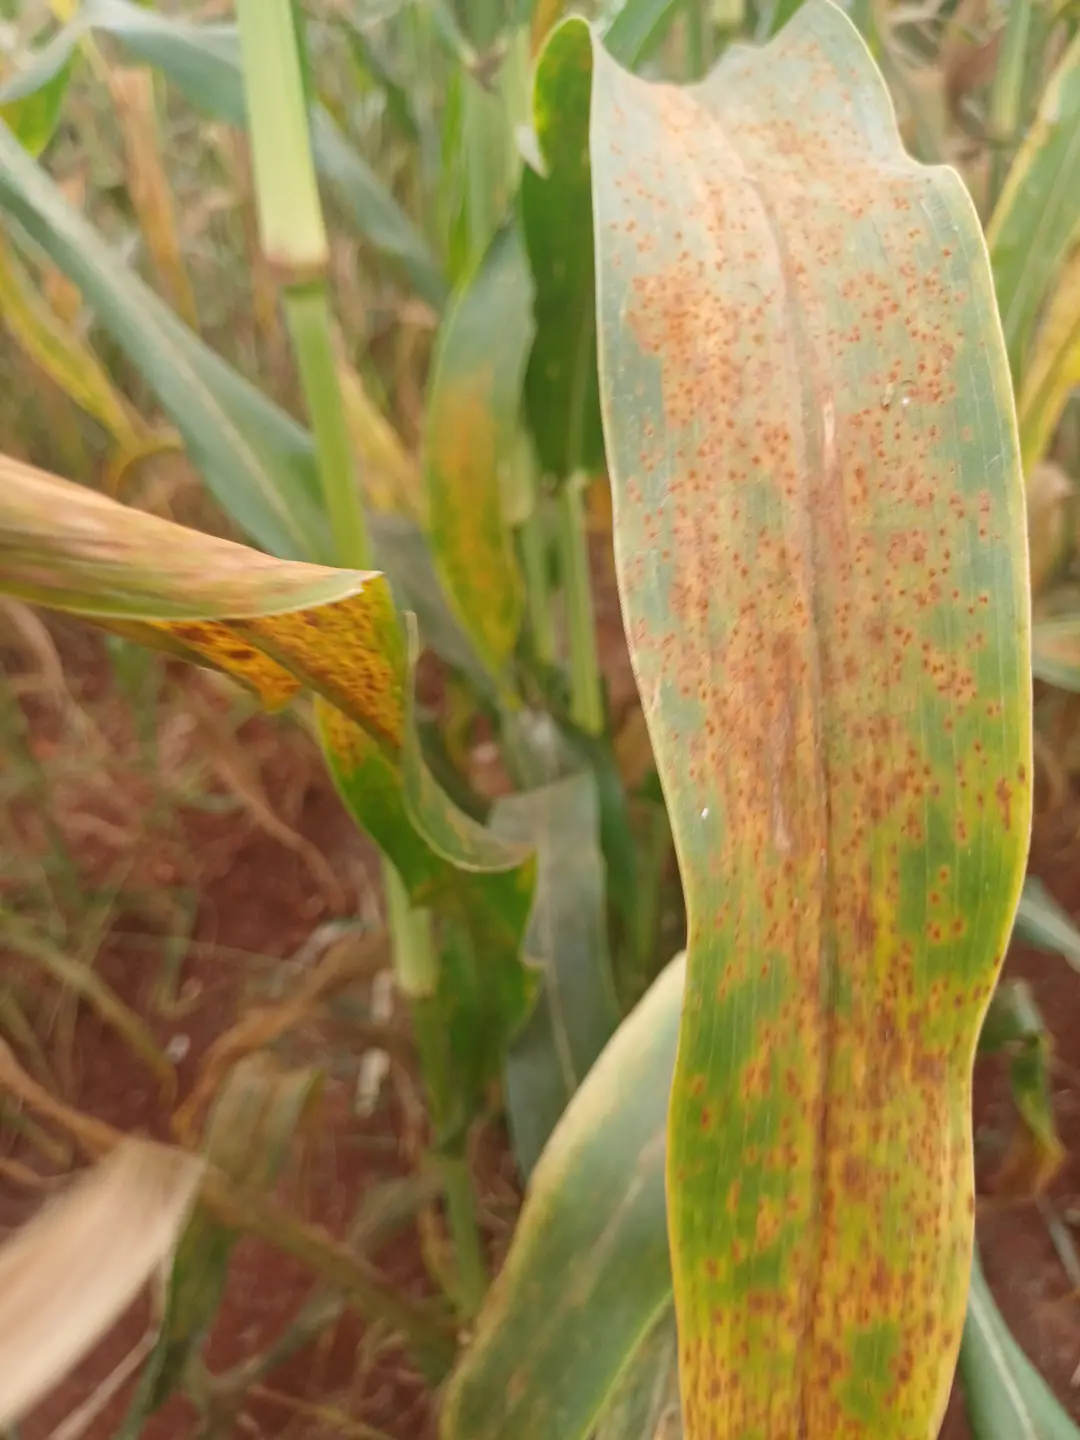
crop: pearl millet
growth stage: filling grain
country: Kenya
